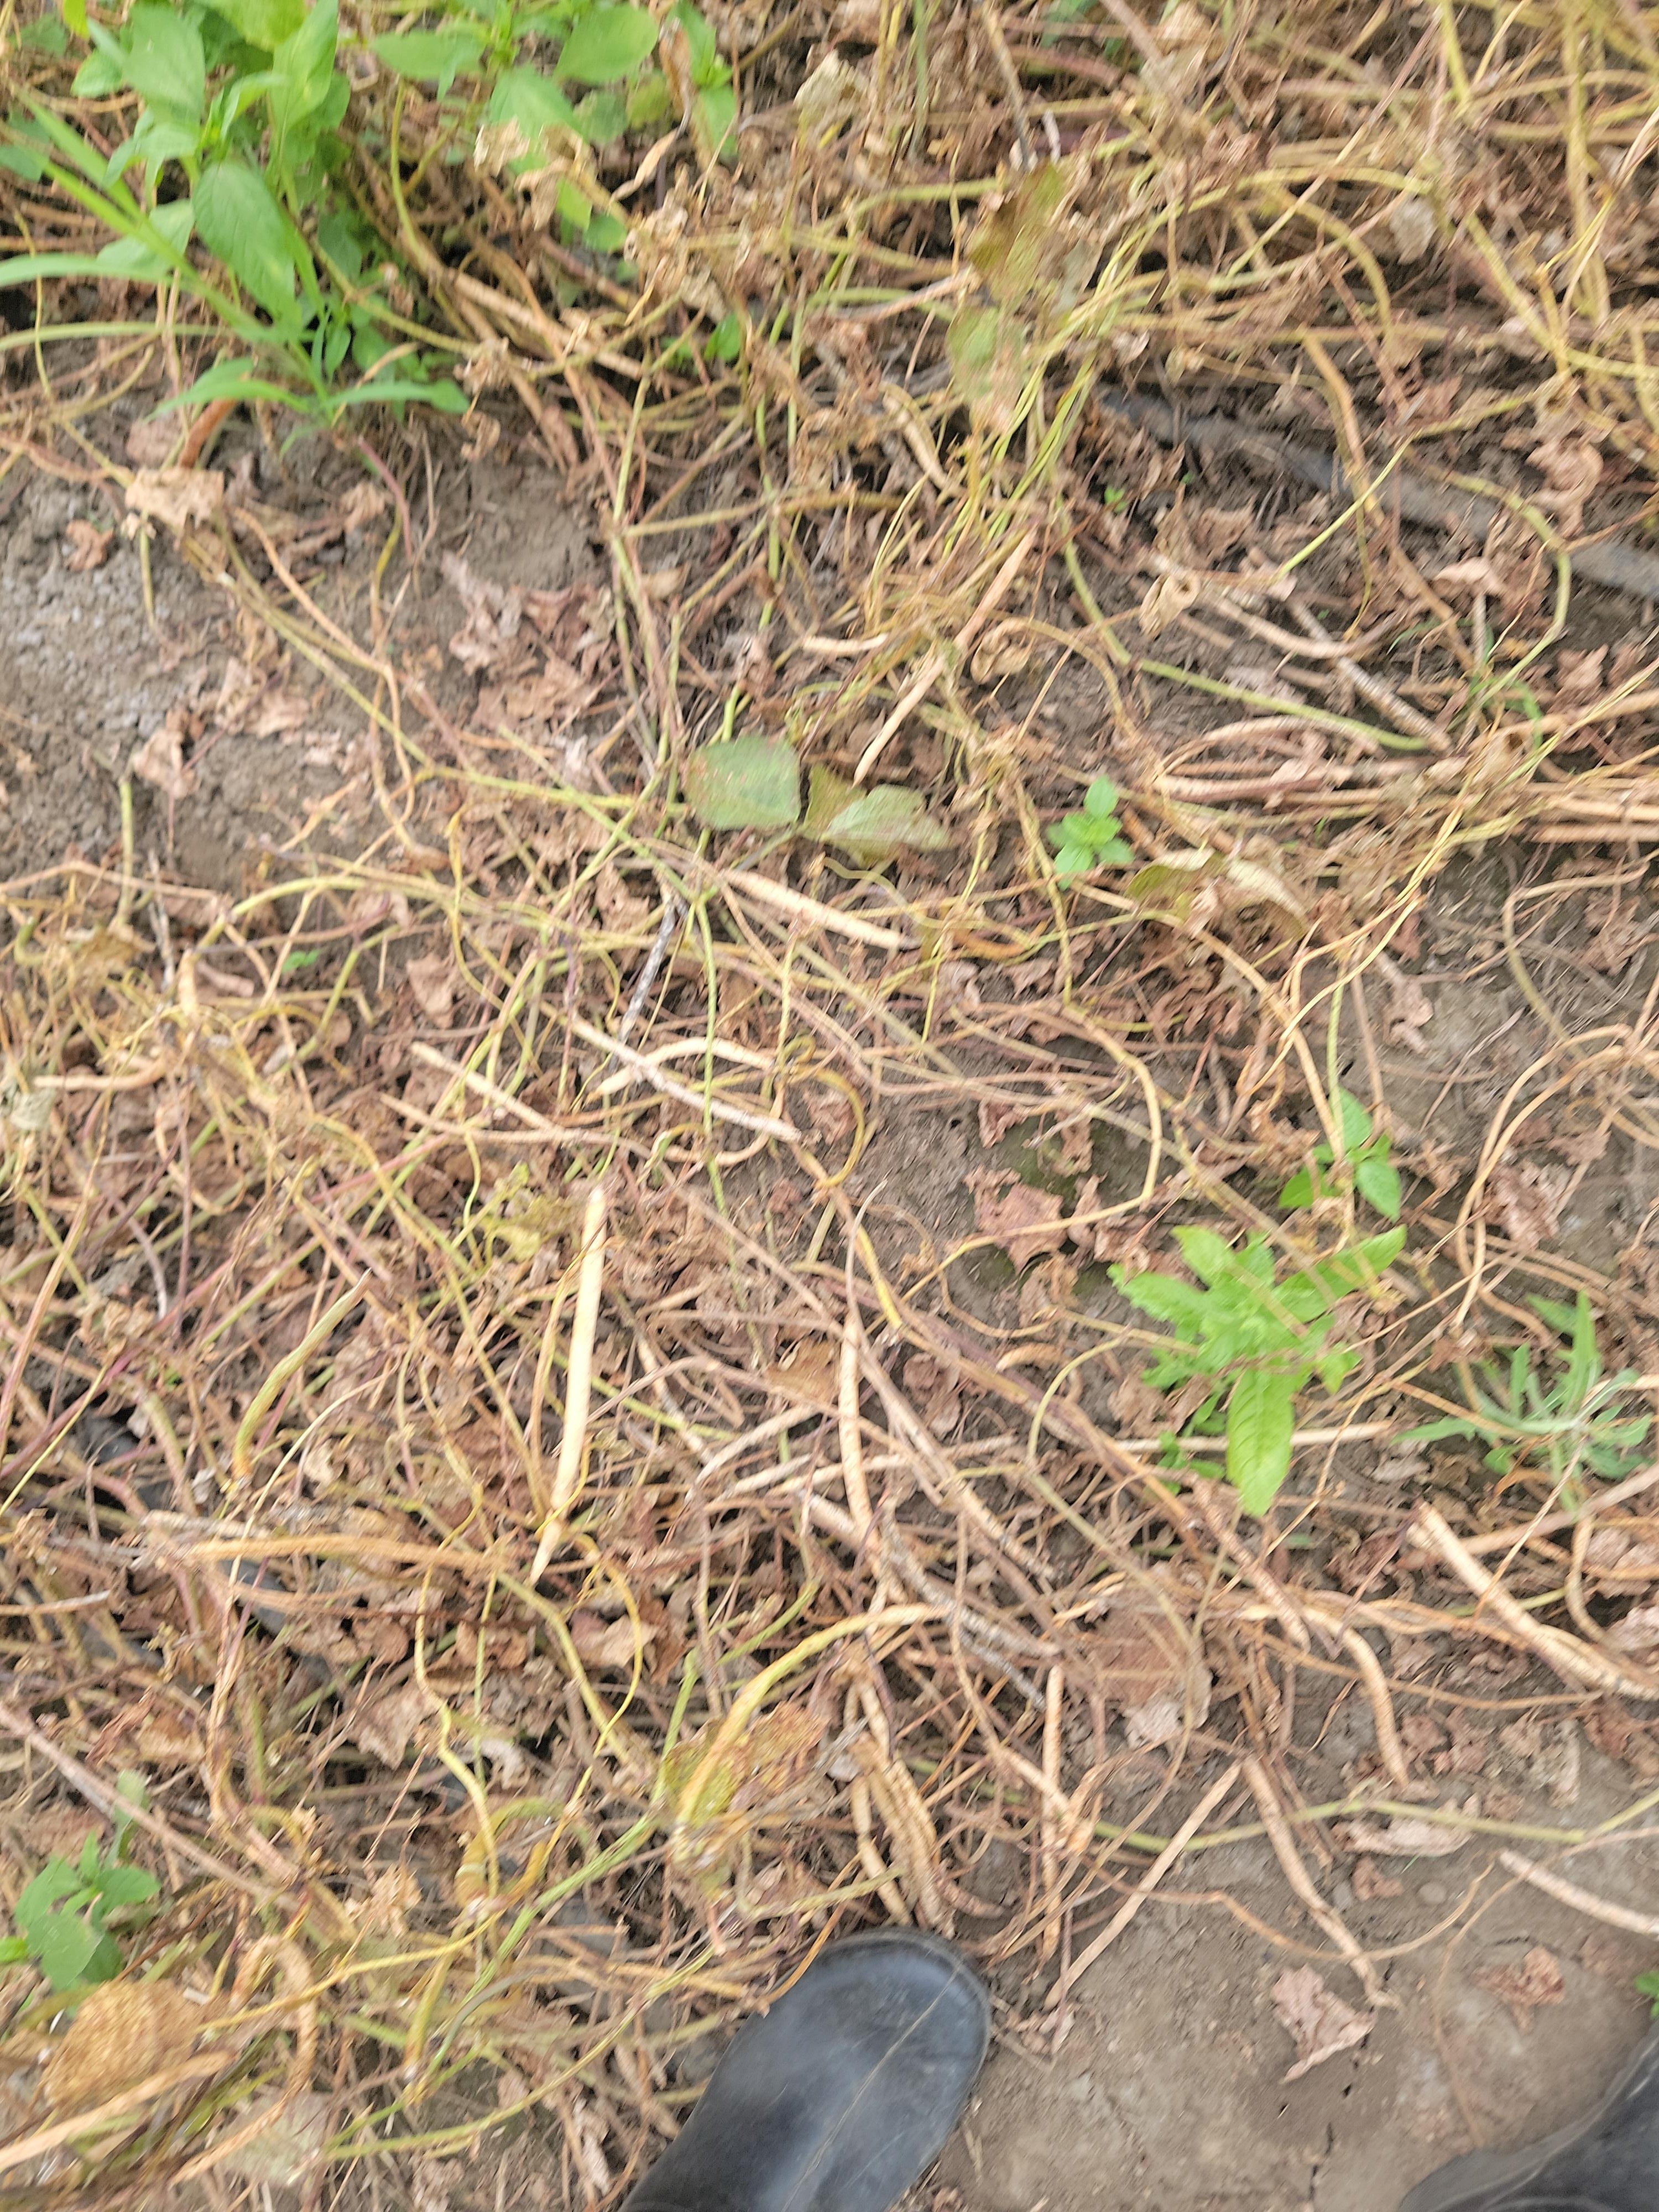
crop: cowpea
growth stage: development pod
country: Tanzania
